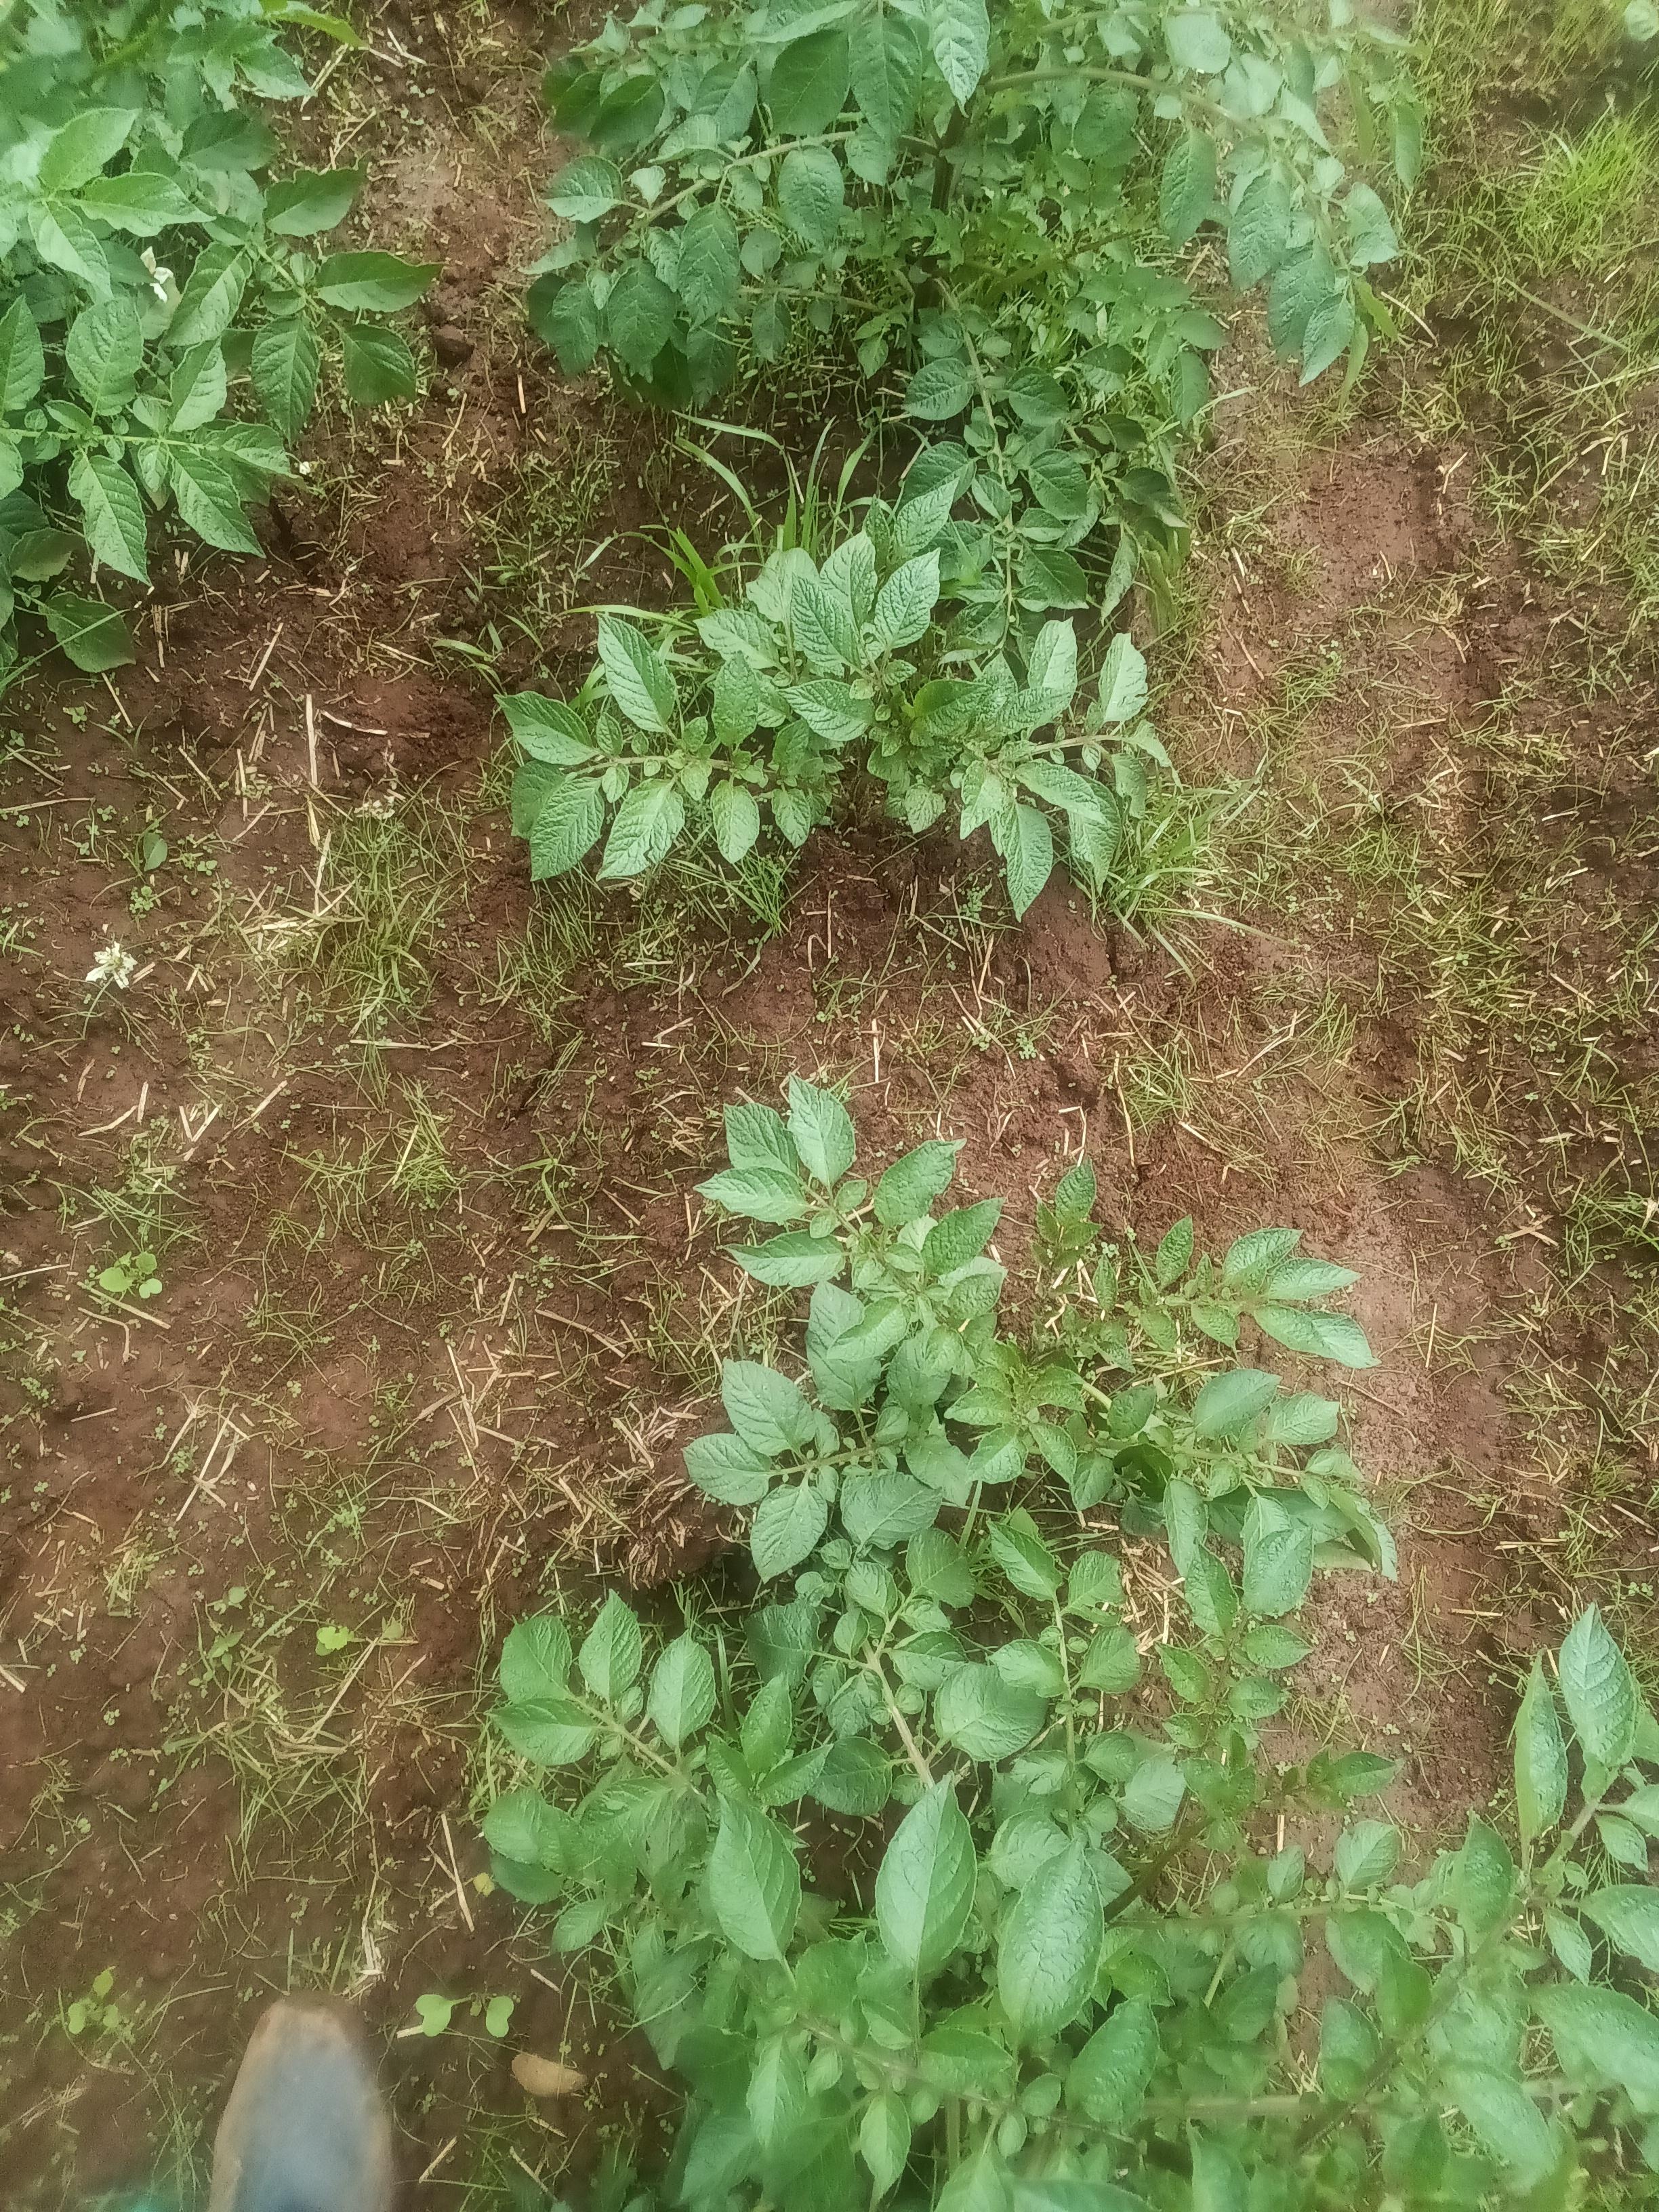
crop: potato
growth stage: flowering
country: Kenya
